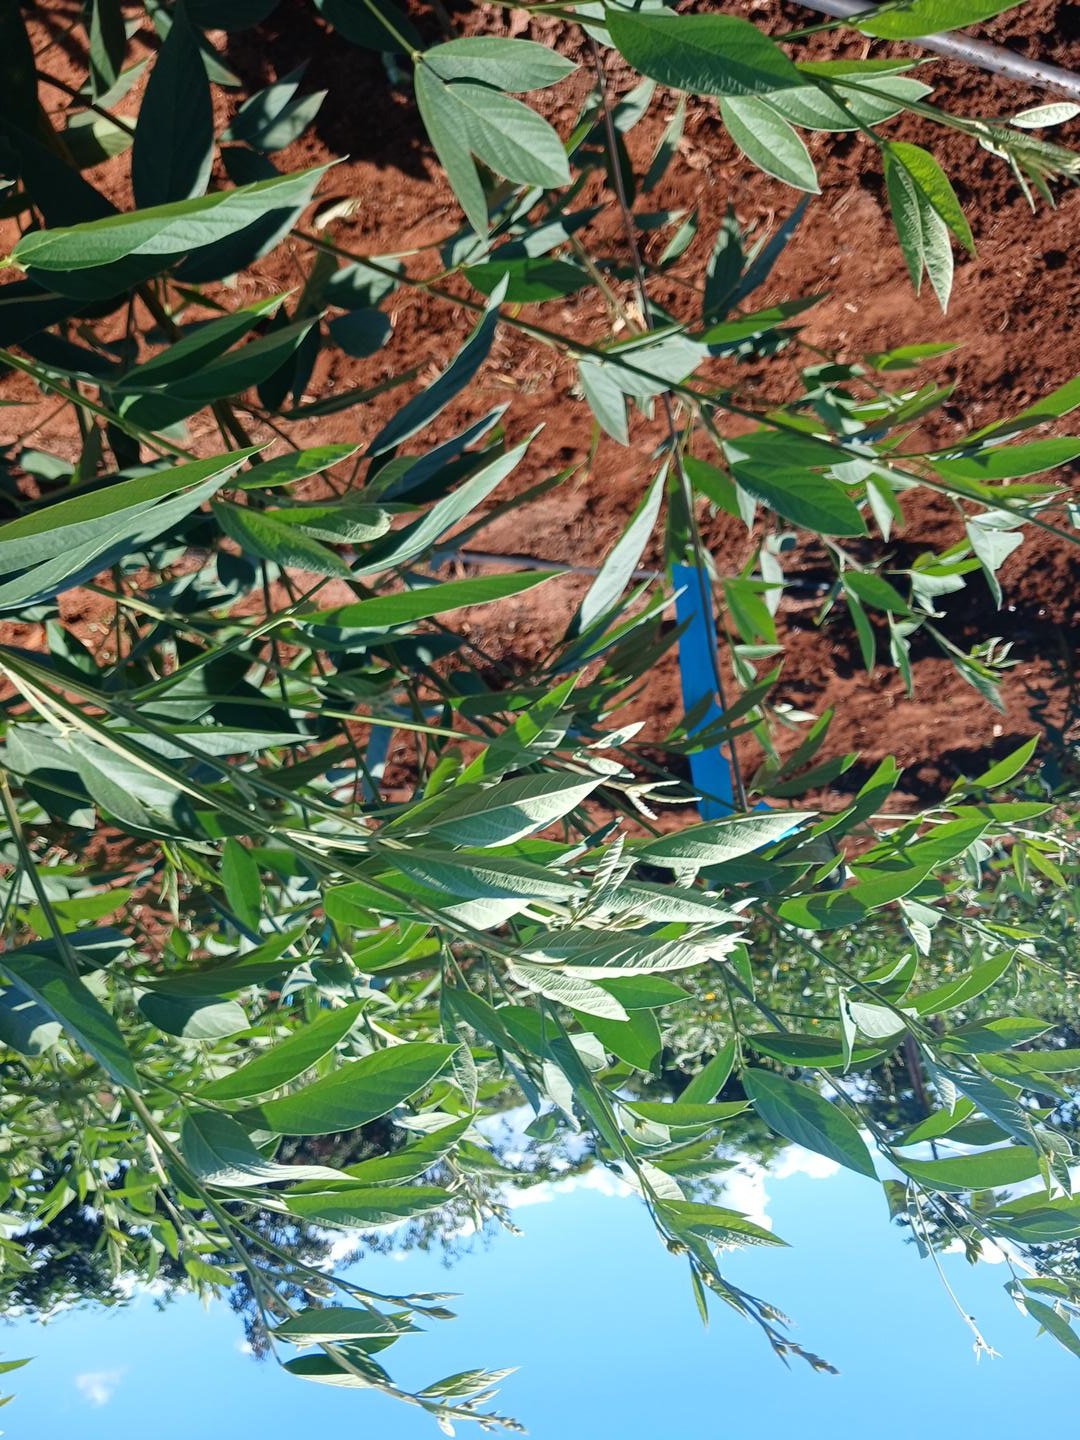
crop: pigeonpea
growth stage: vegetative
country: Kenya
